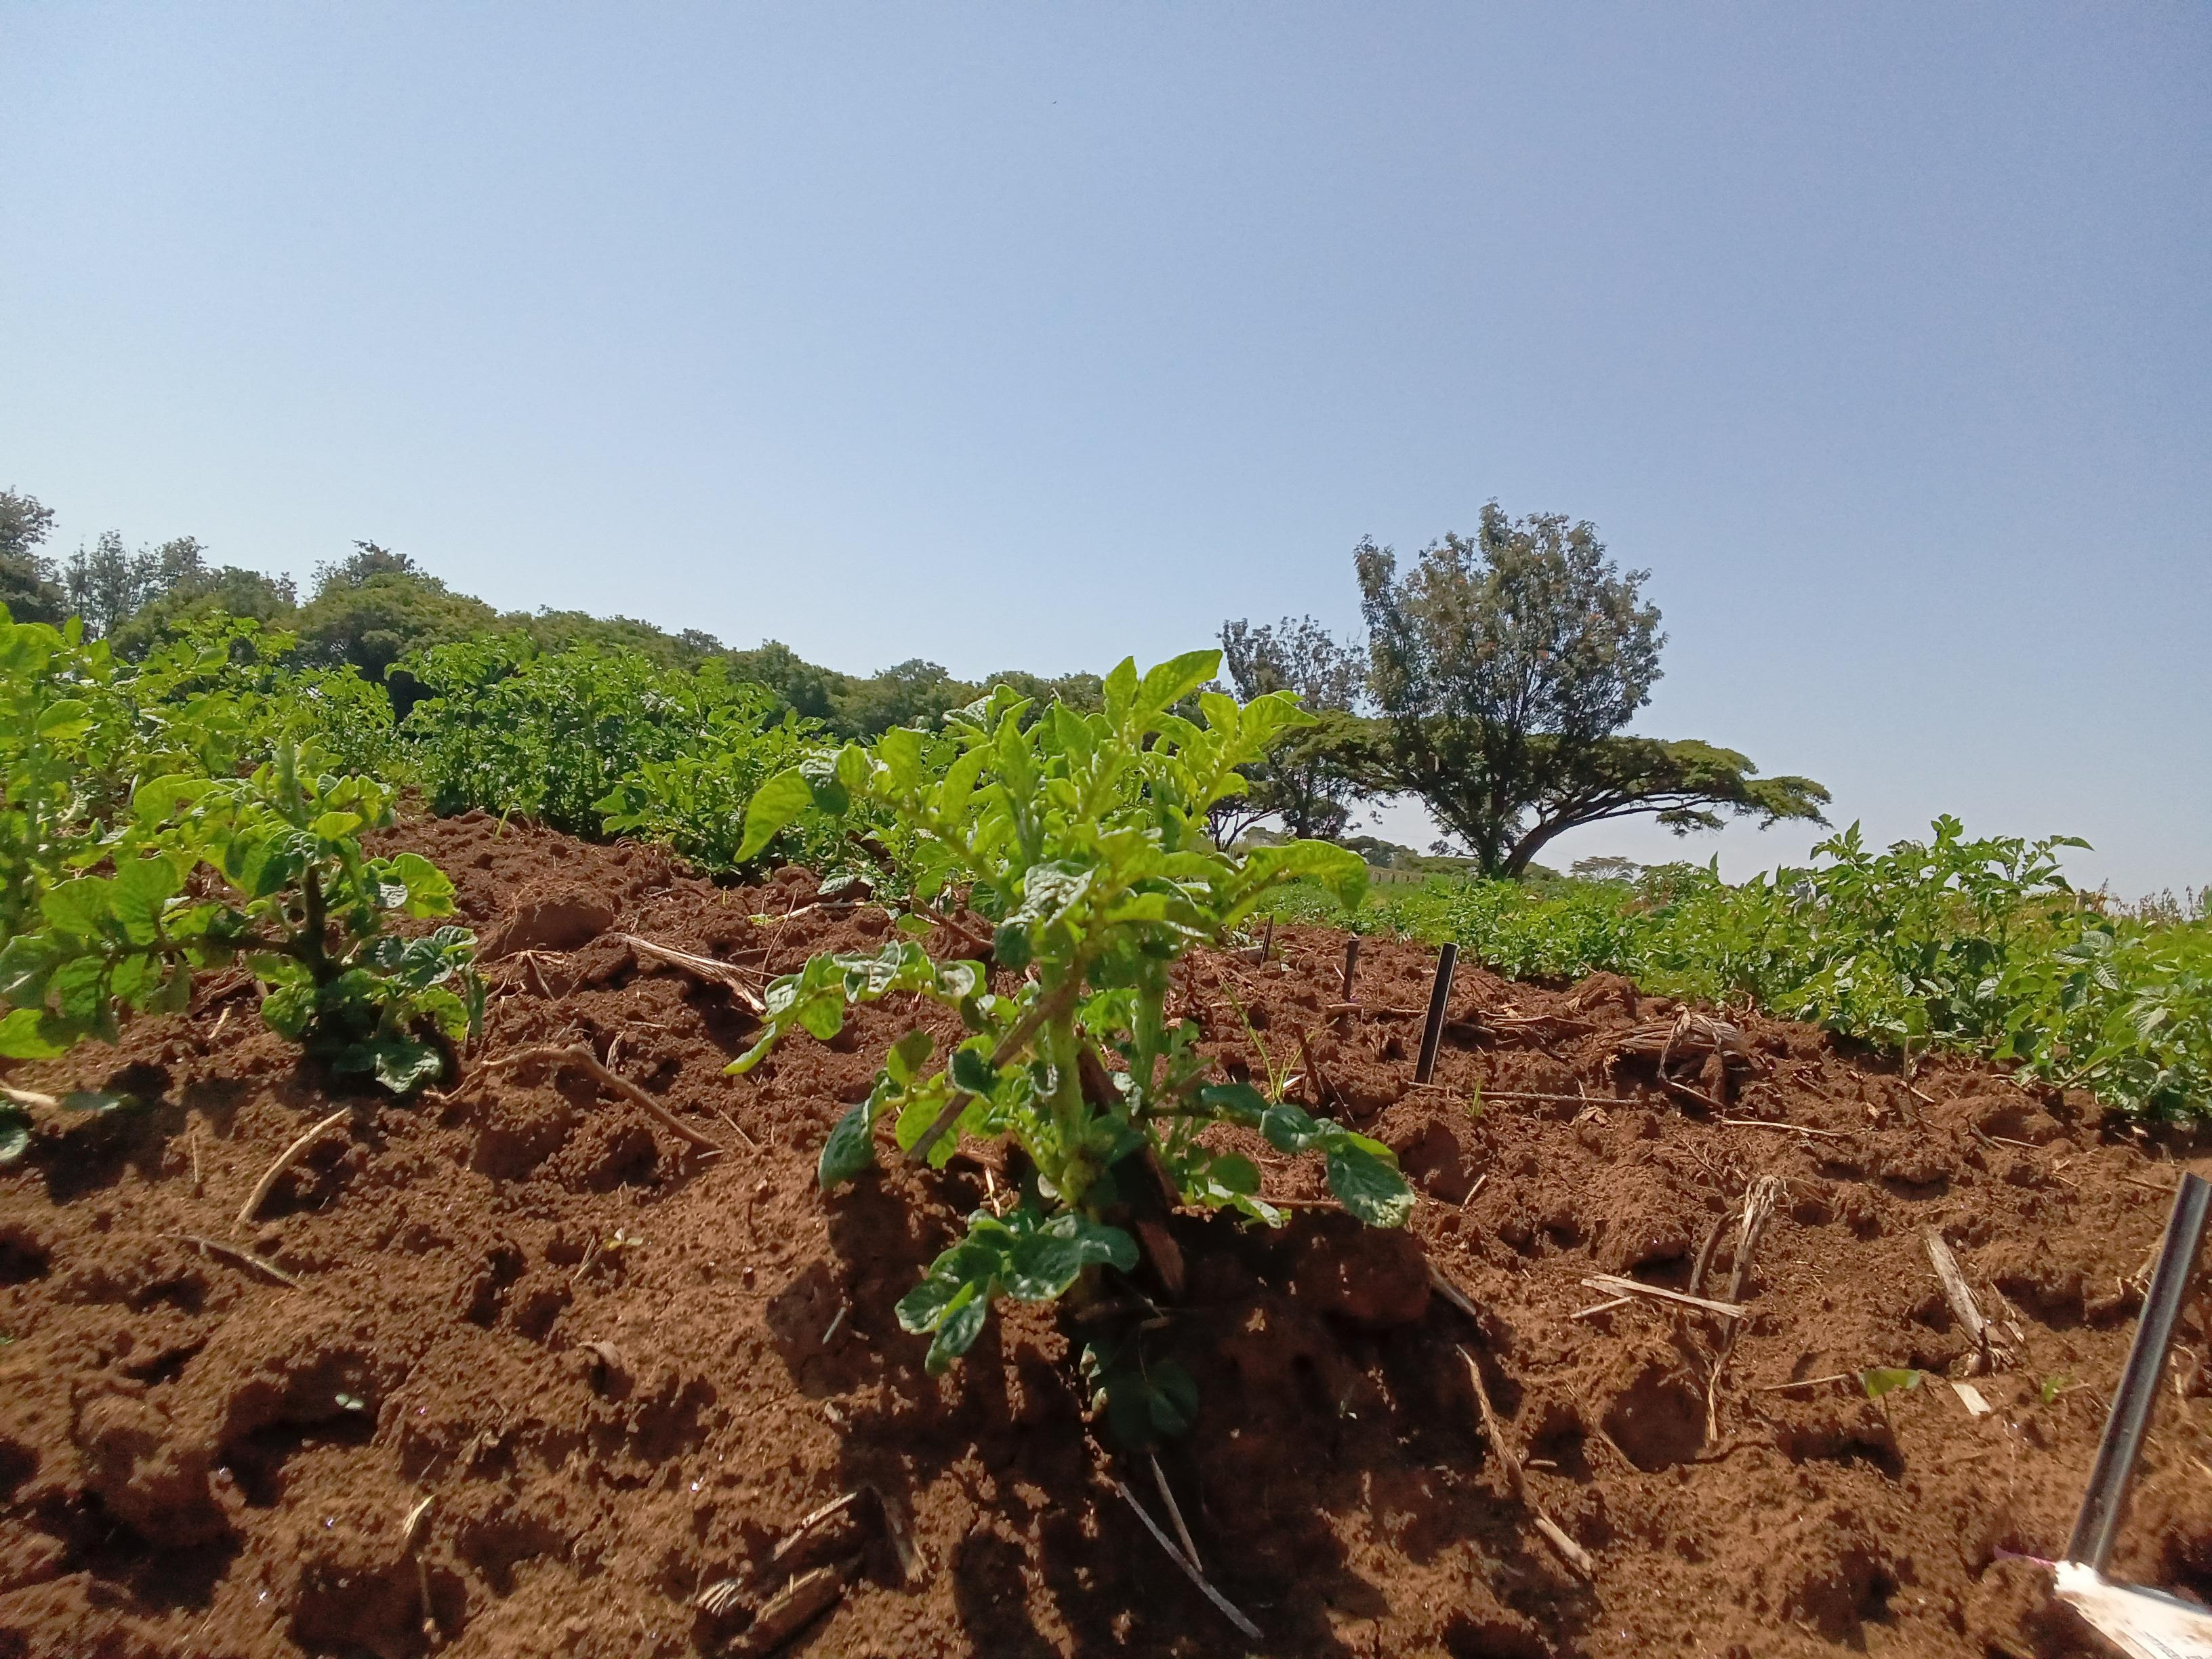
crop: potato
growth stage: vegetative
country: Kenya
